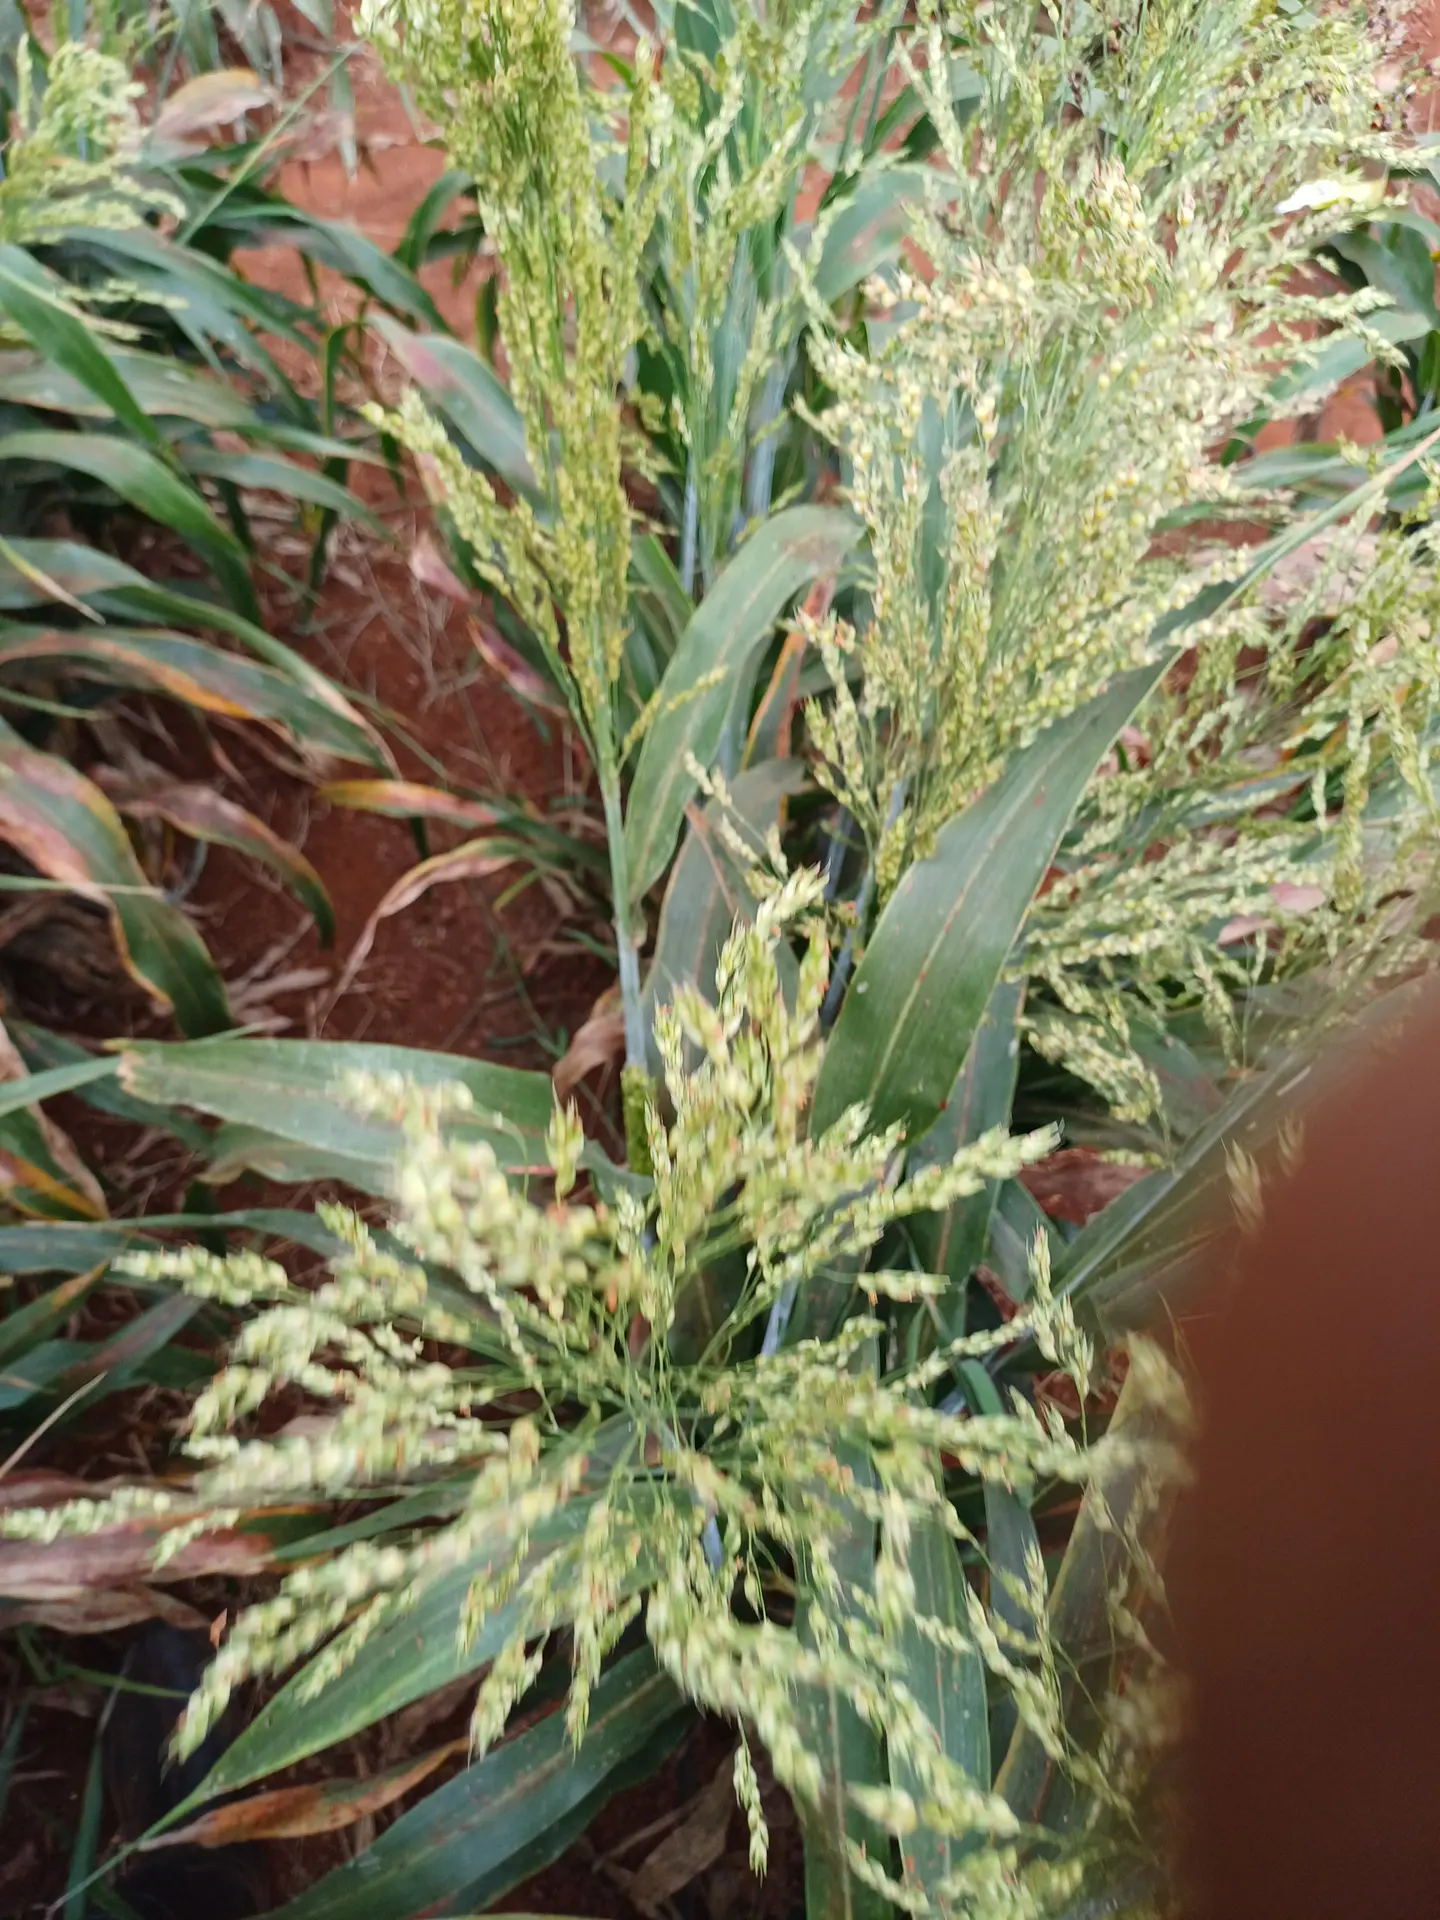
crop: sorghum
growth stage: filling grain
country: Kenya
